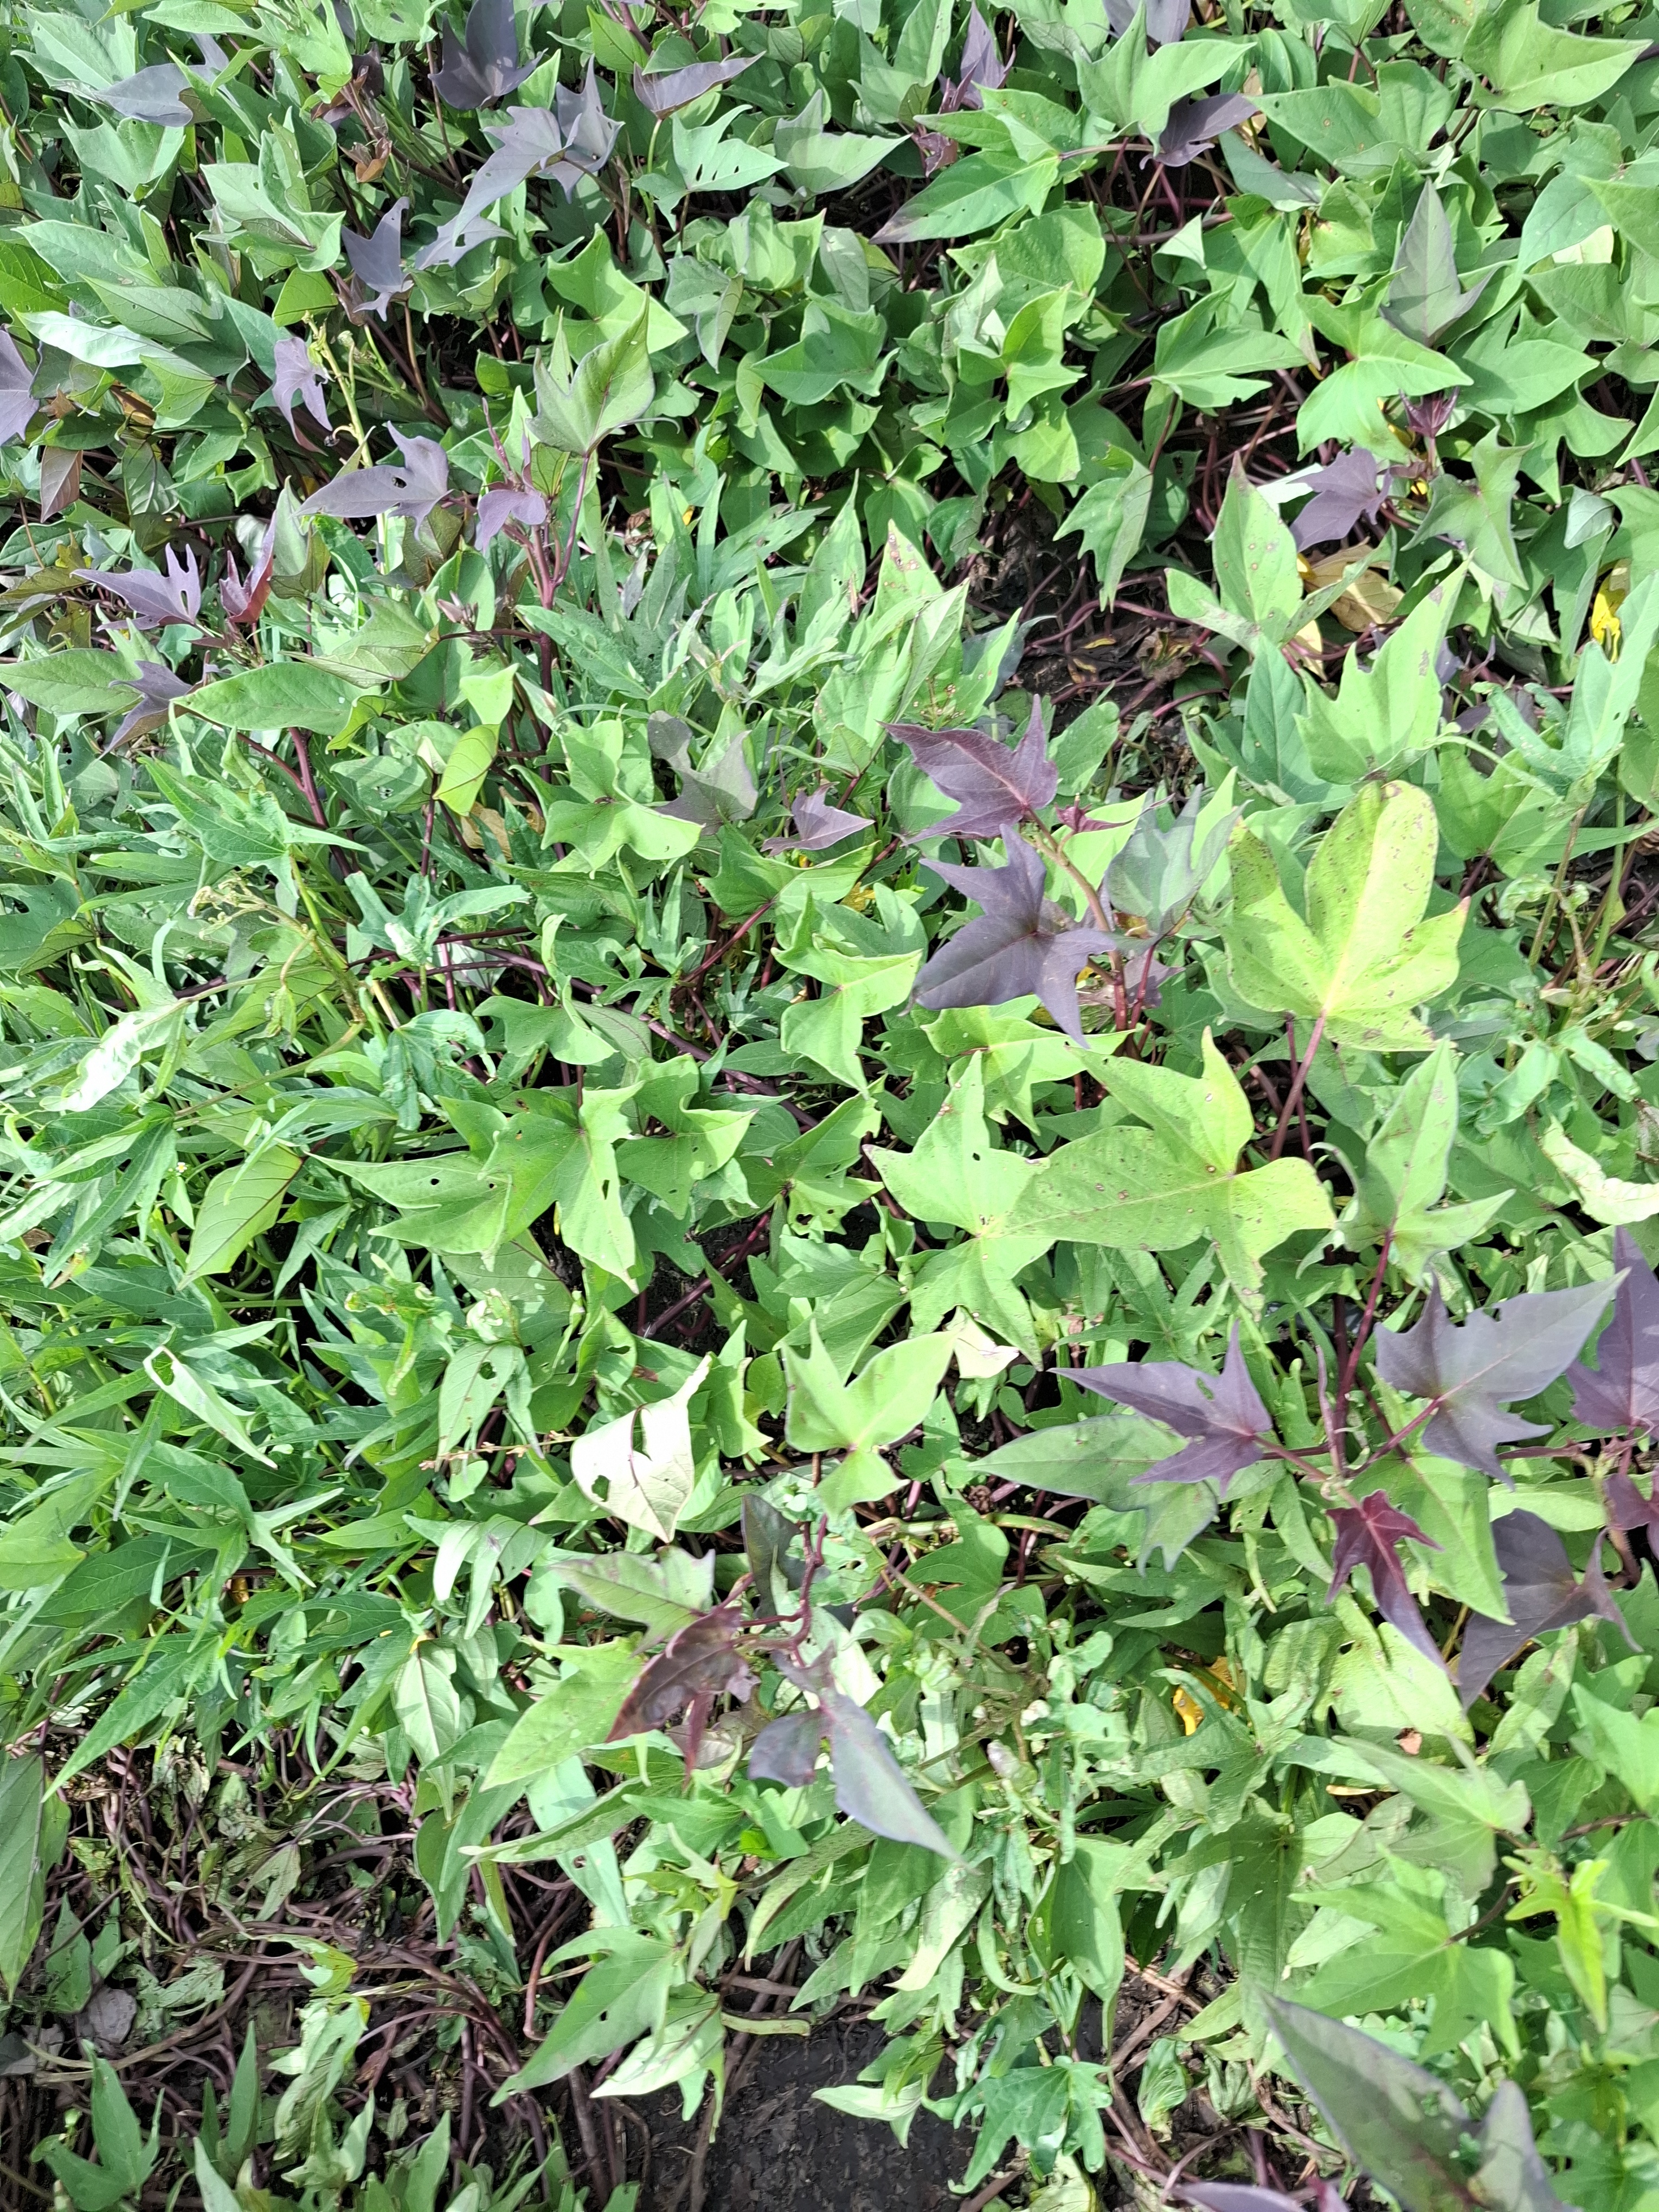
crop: sweet potato
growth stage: vegetative
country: Tanzania
